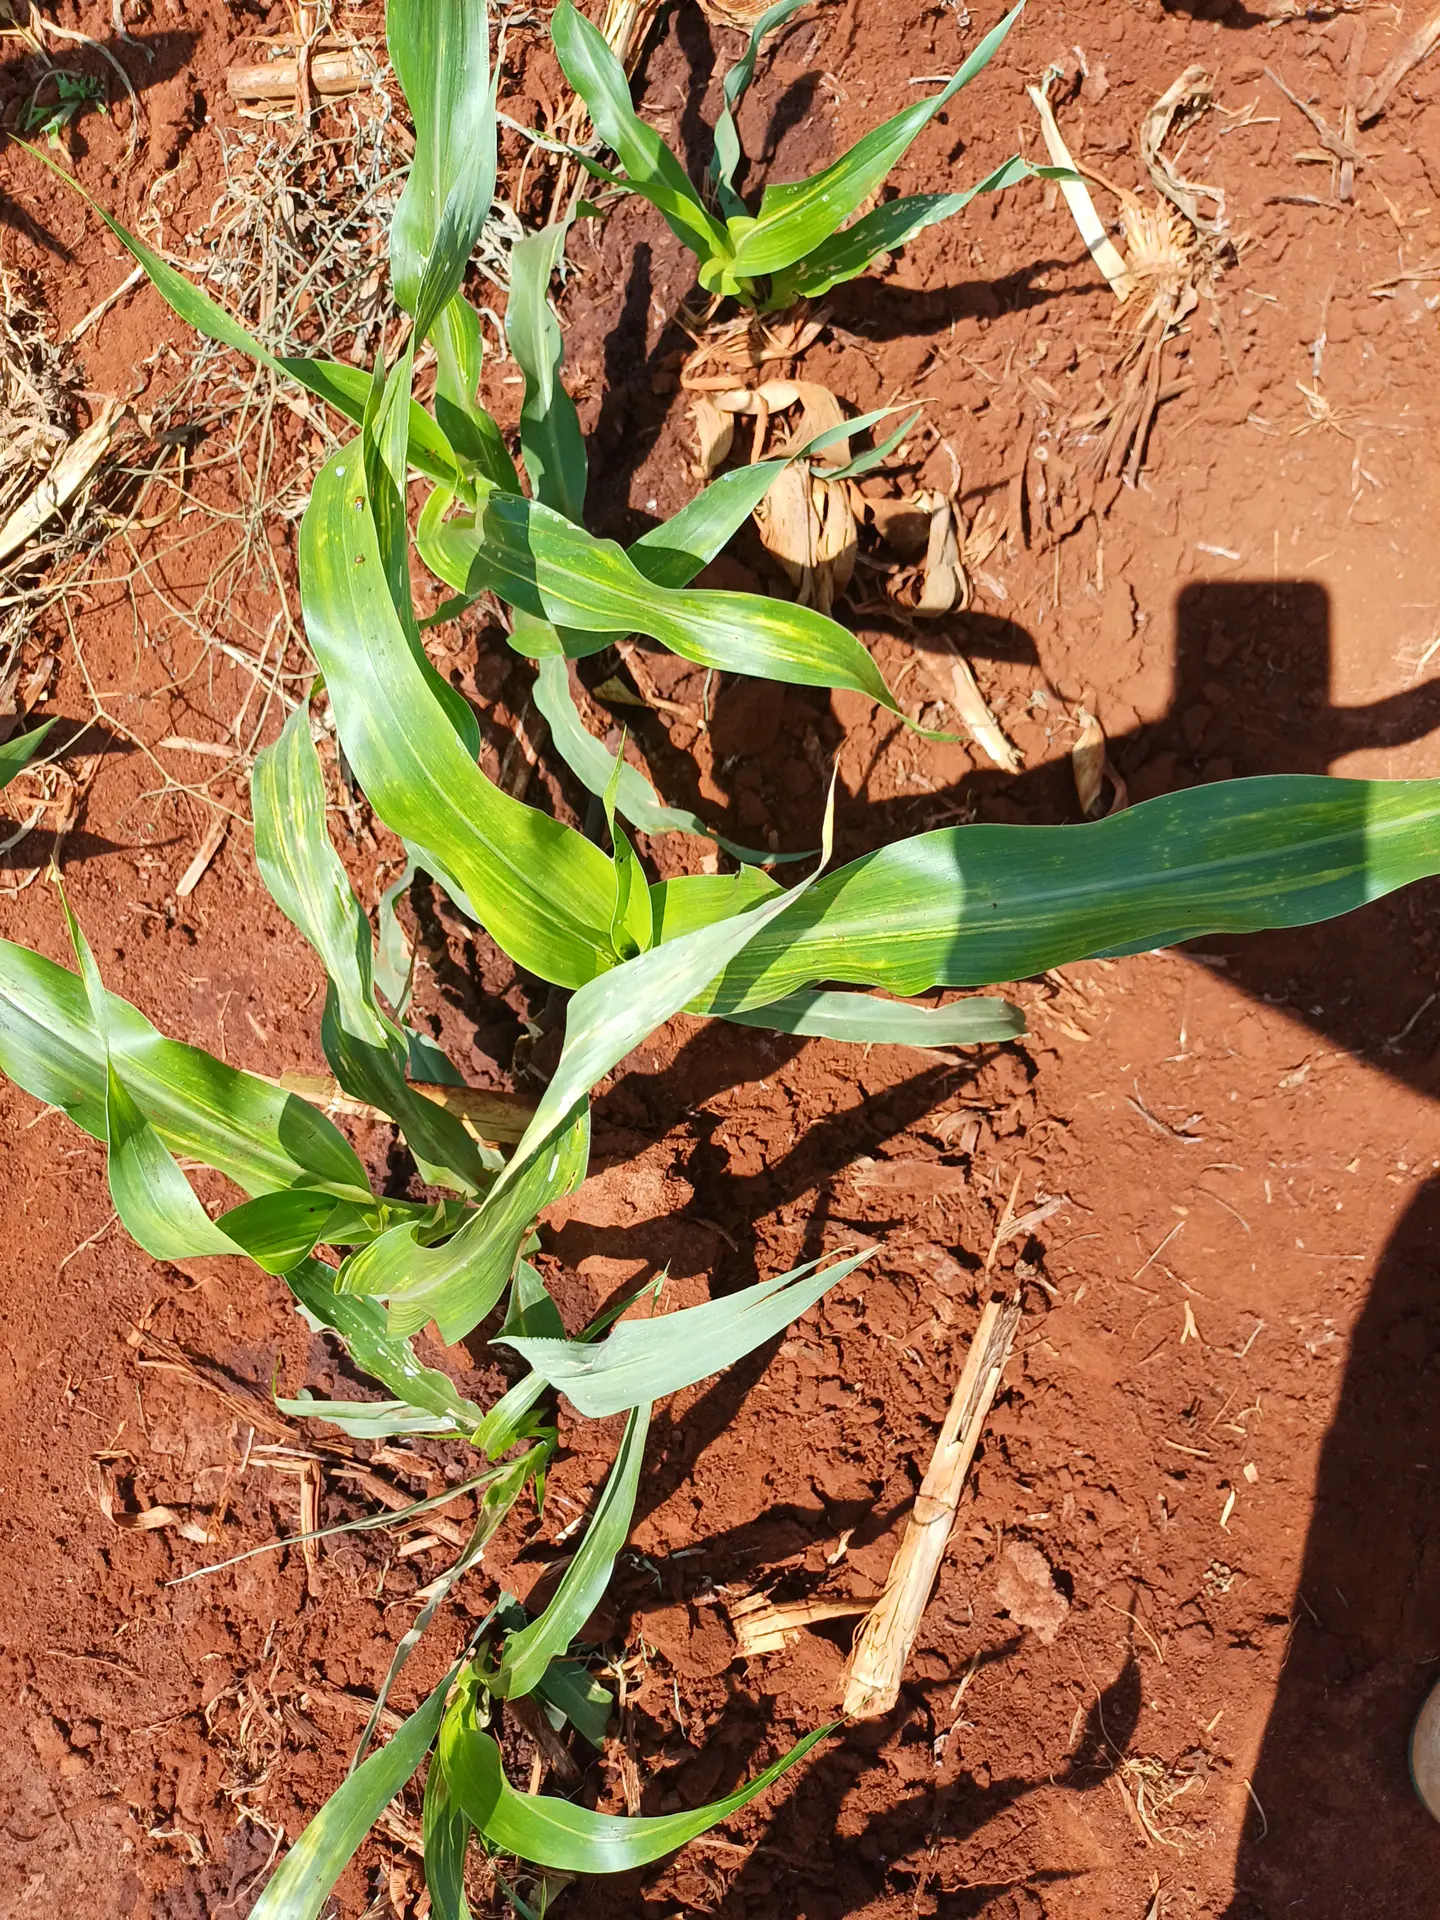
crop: sorghum
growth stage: vegetative
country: Kenya
